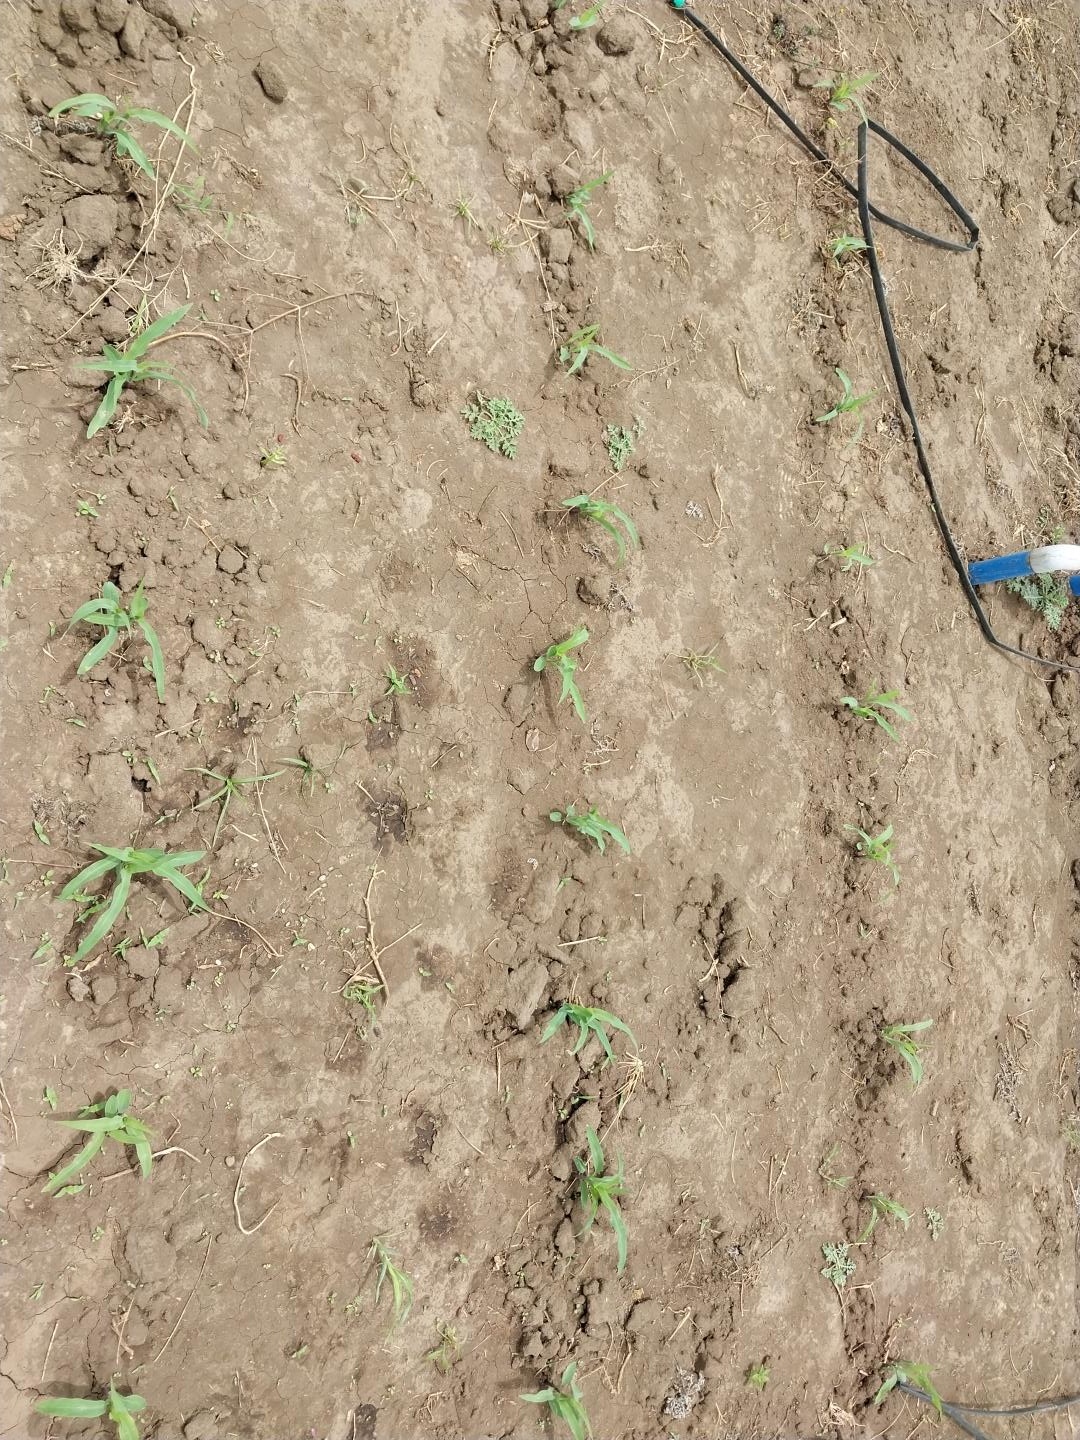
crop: maize
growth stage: emergence
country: Tanzania
